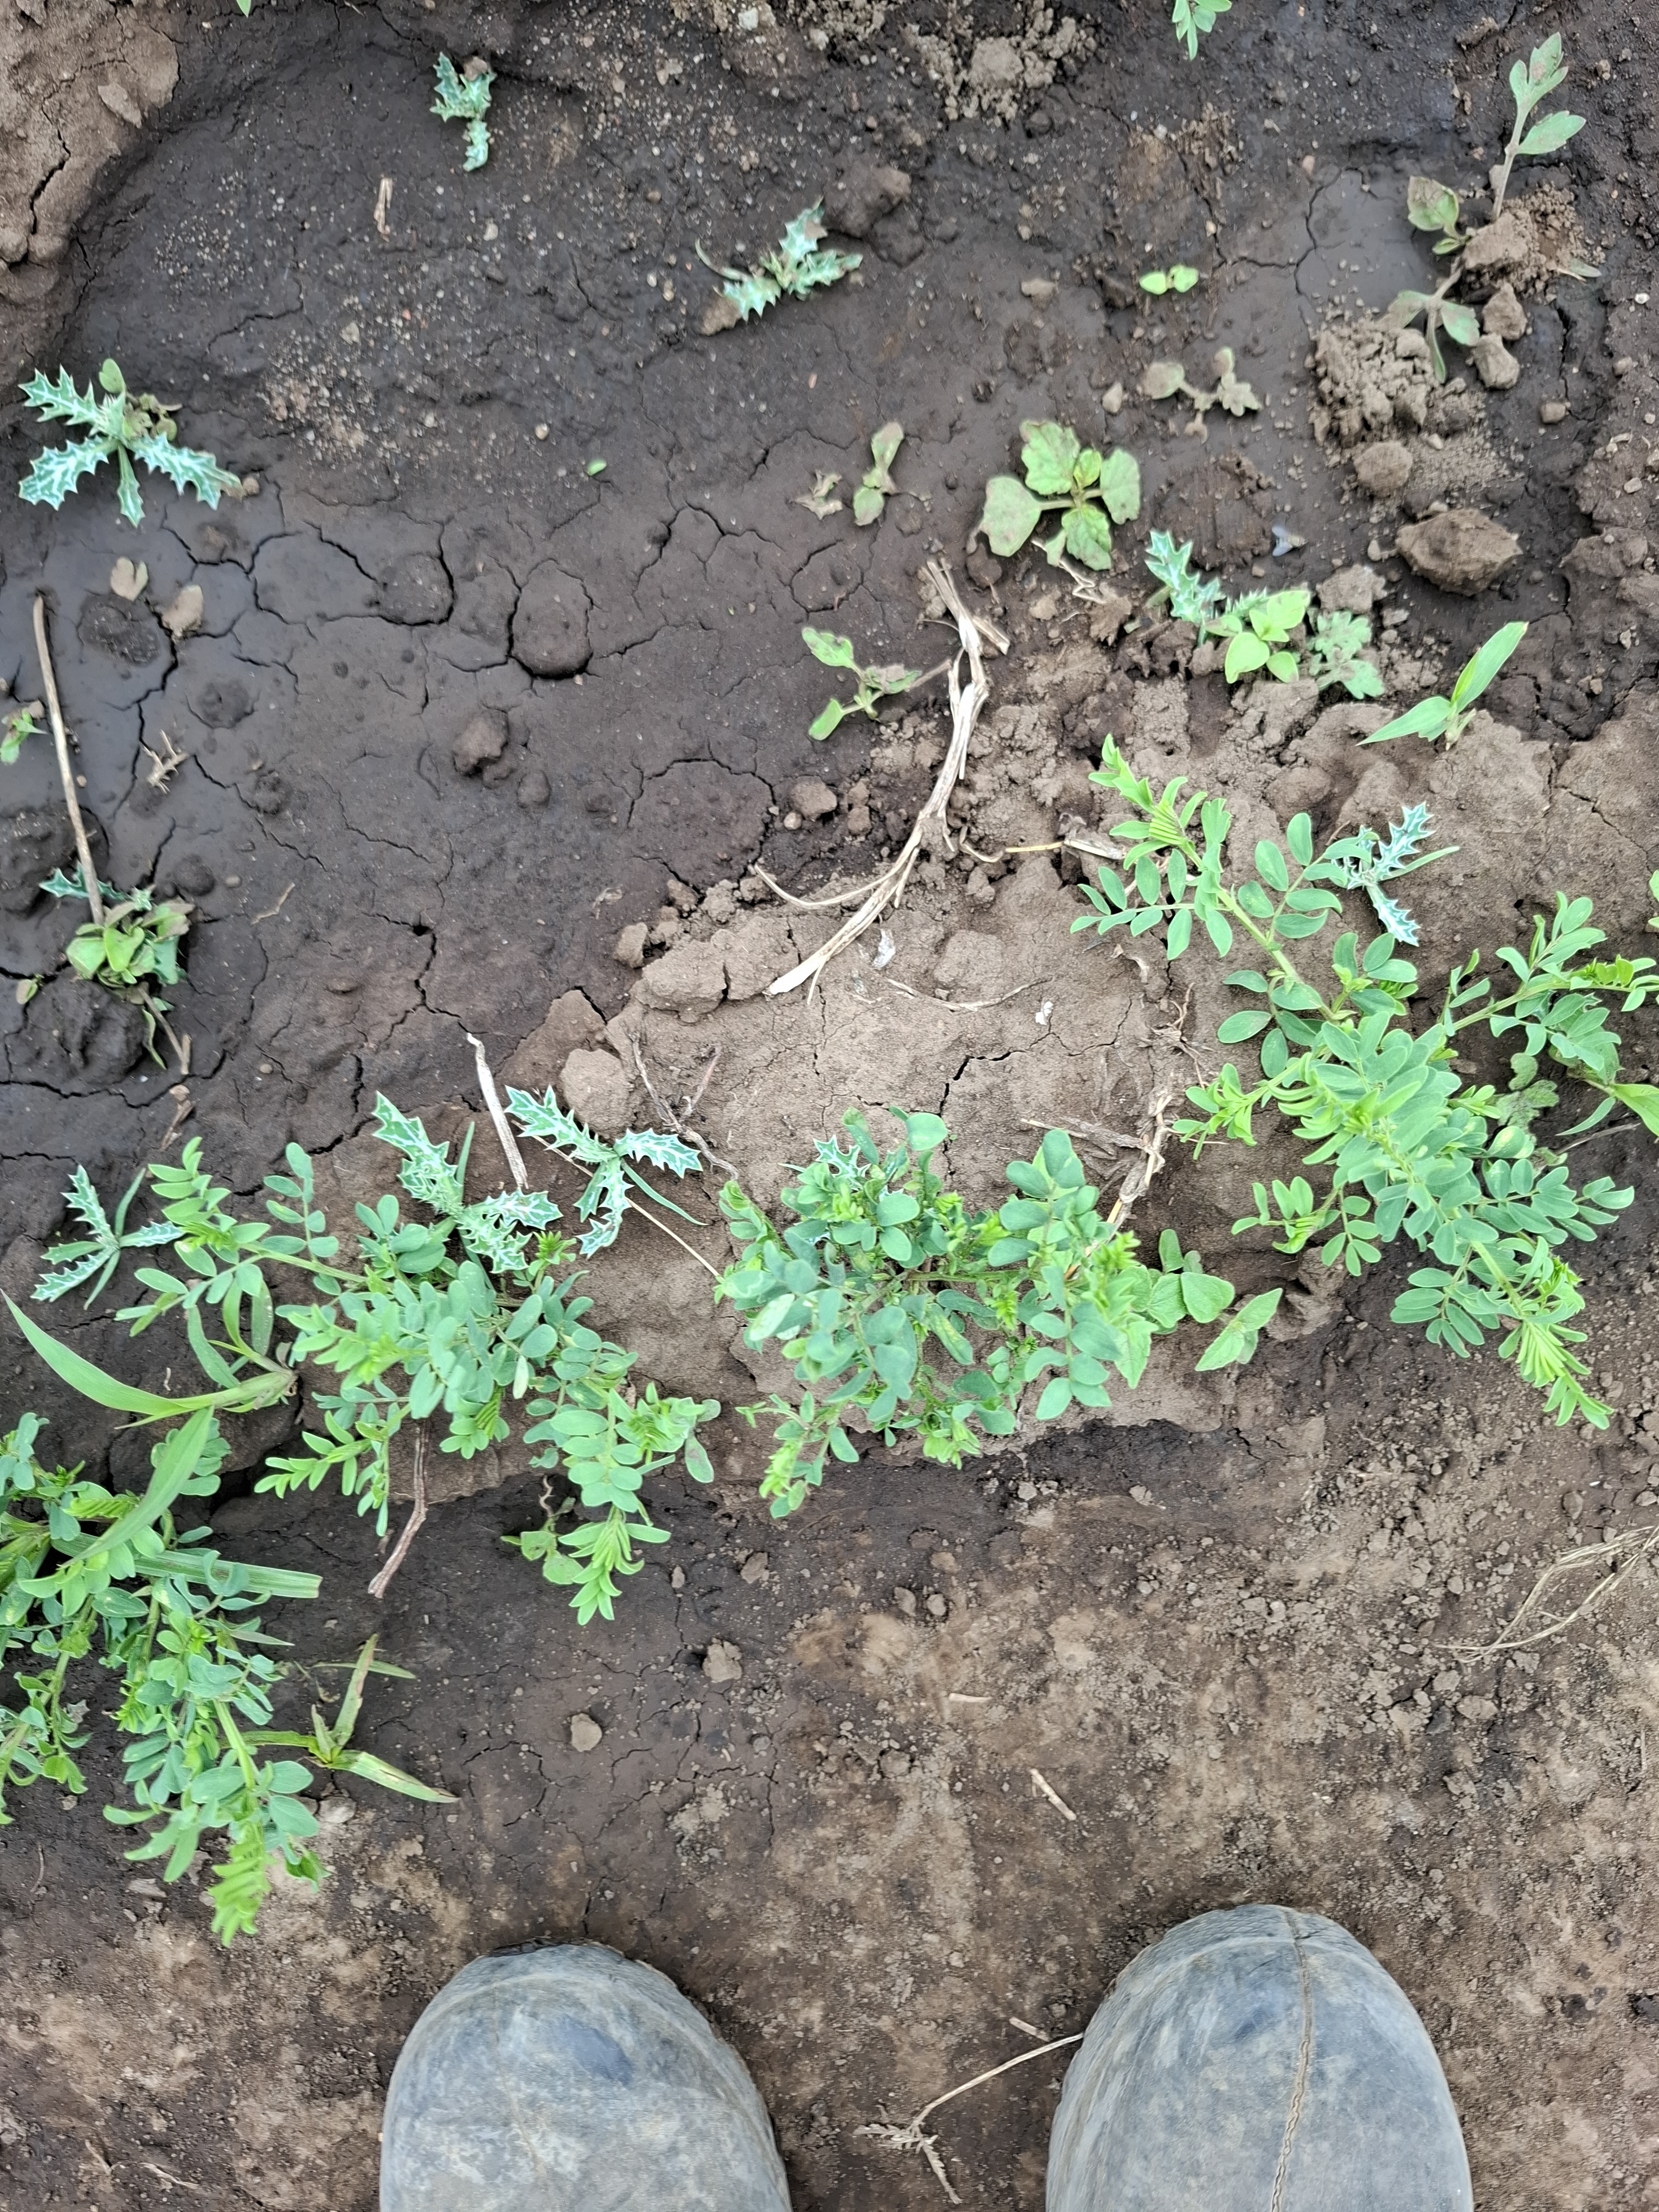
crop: lentil
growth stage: vegetative
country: Tanzania
